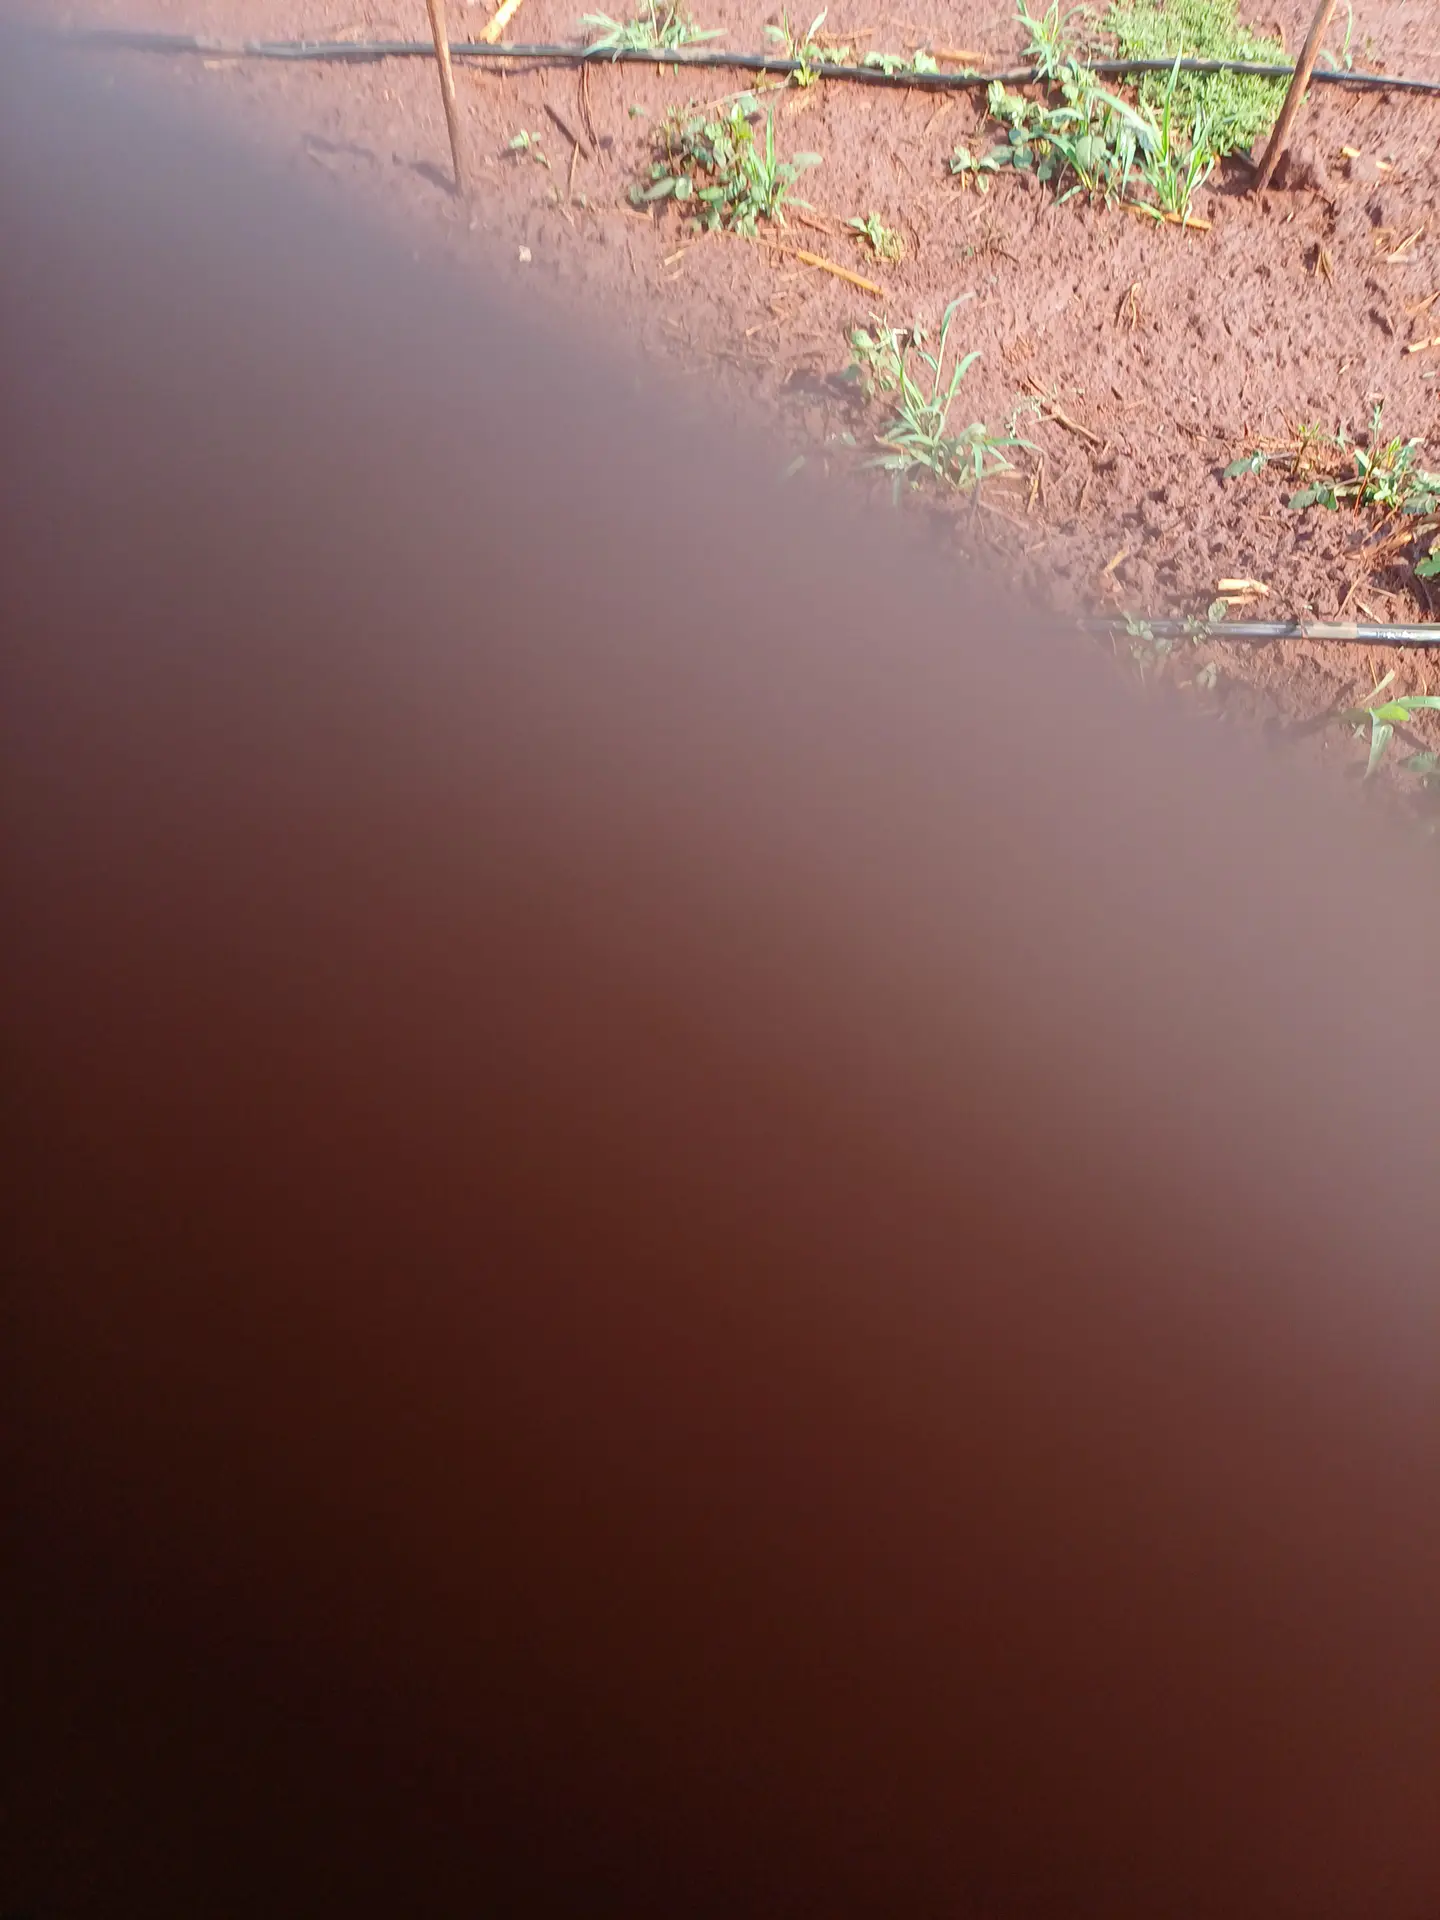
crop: groundnut
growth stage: vegetative
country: Kenya
